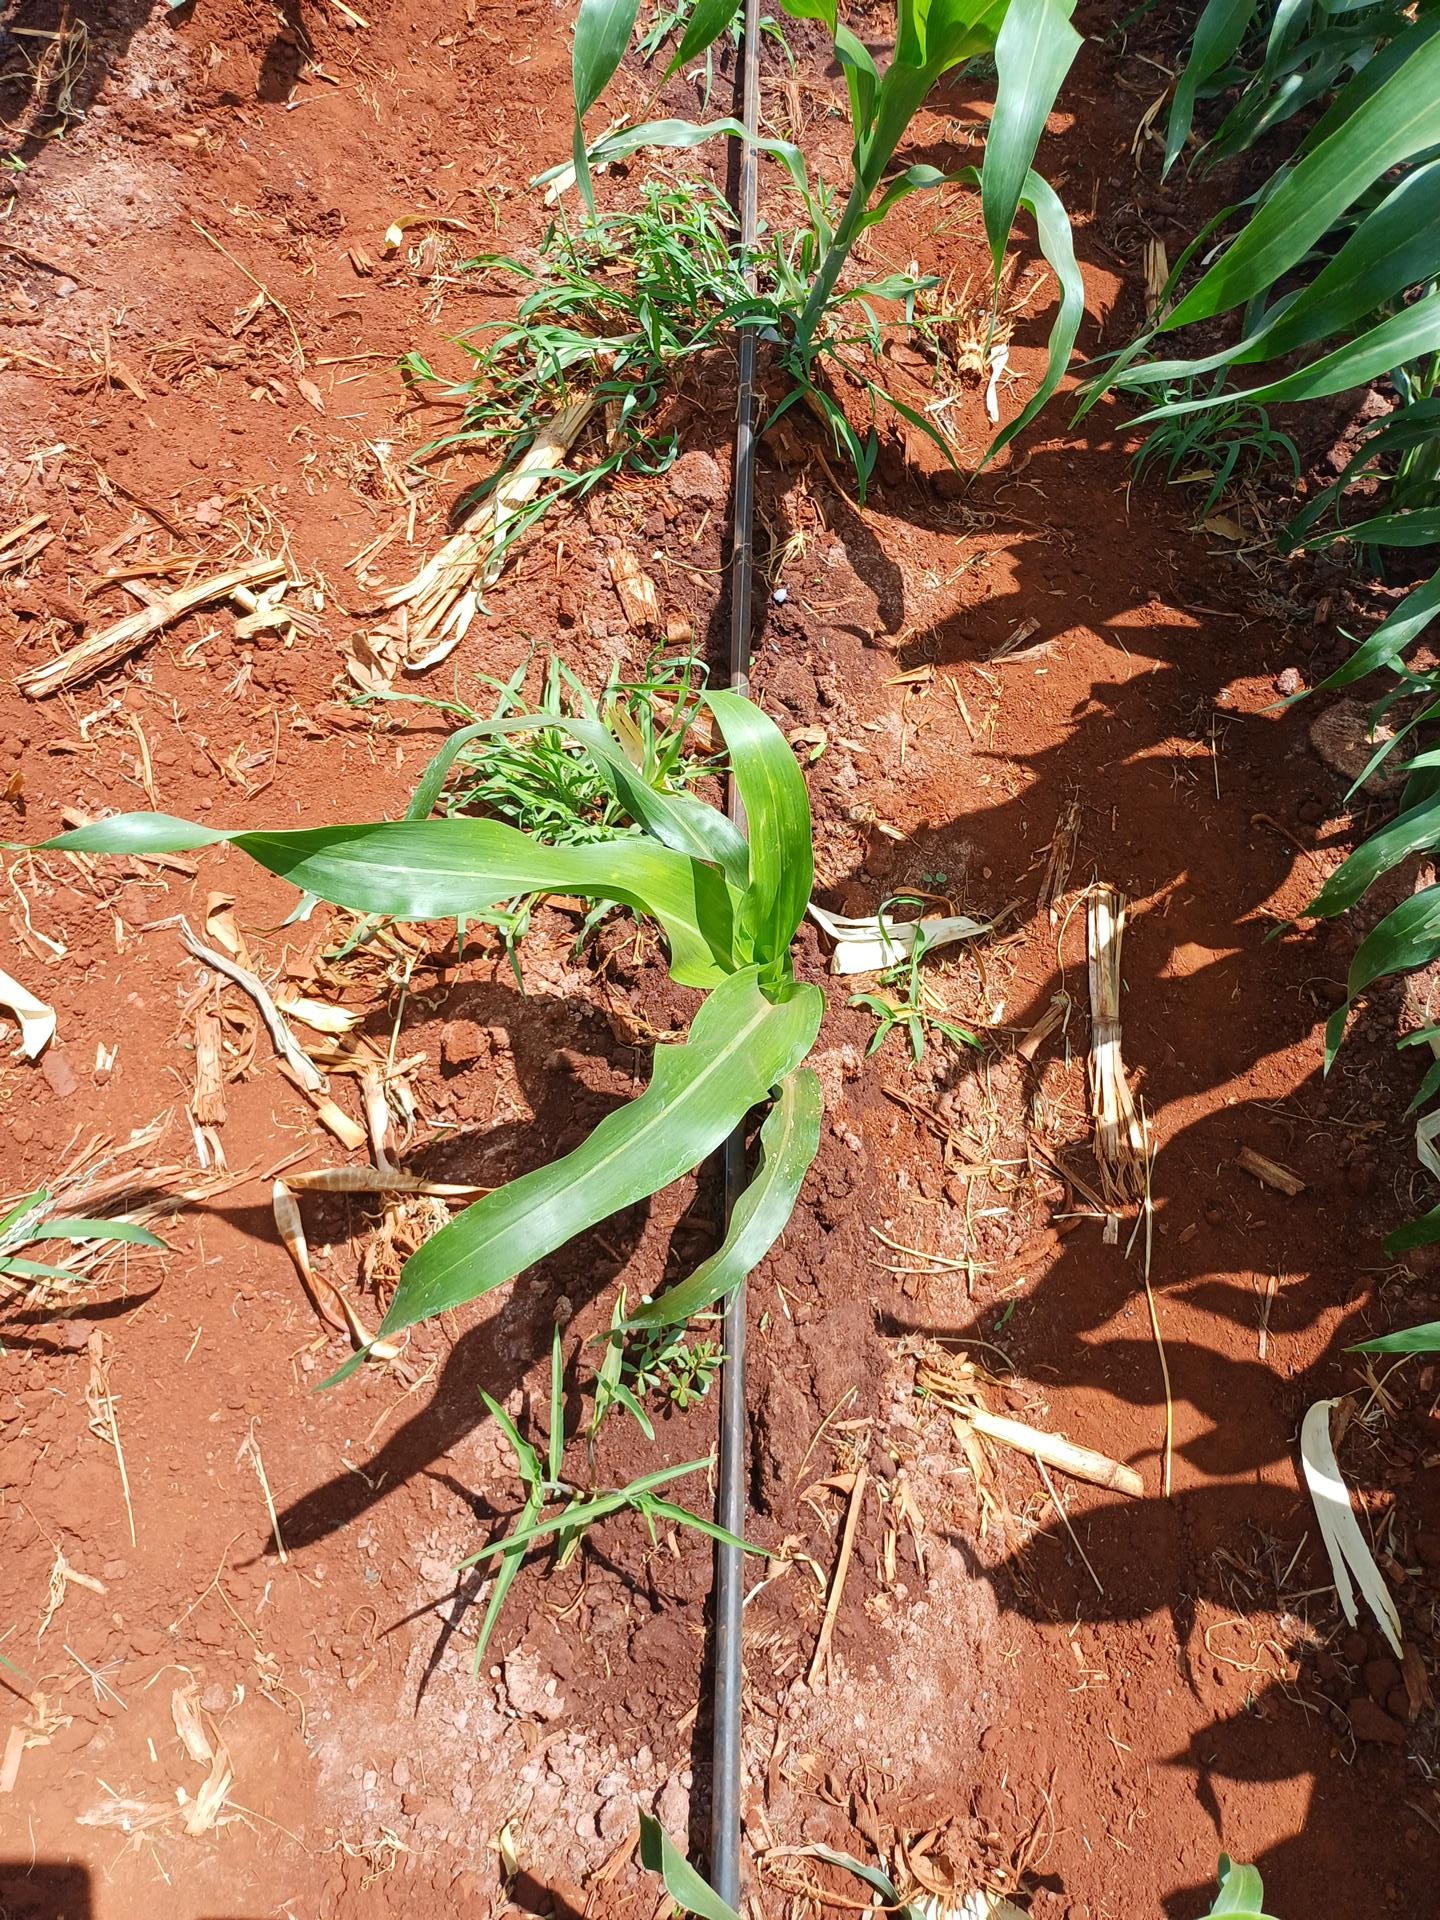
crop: sorghum
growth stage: vegetative
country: Kenya
